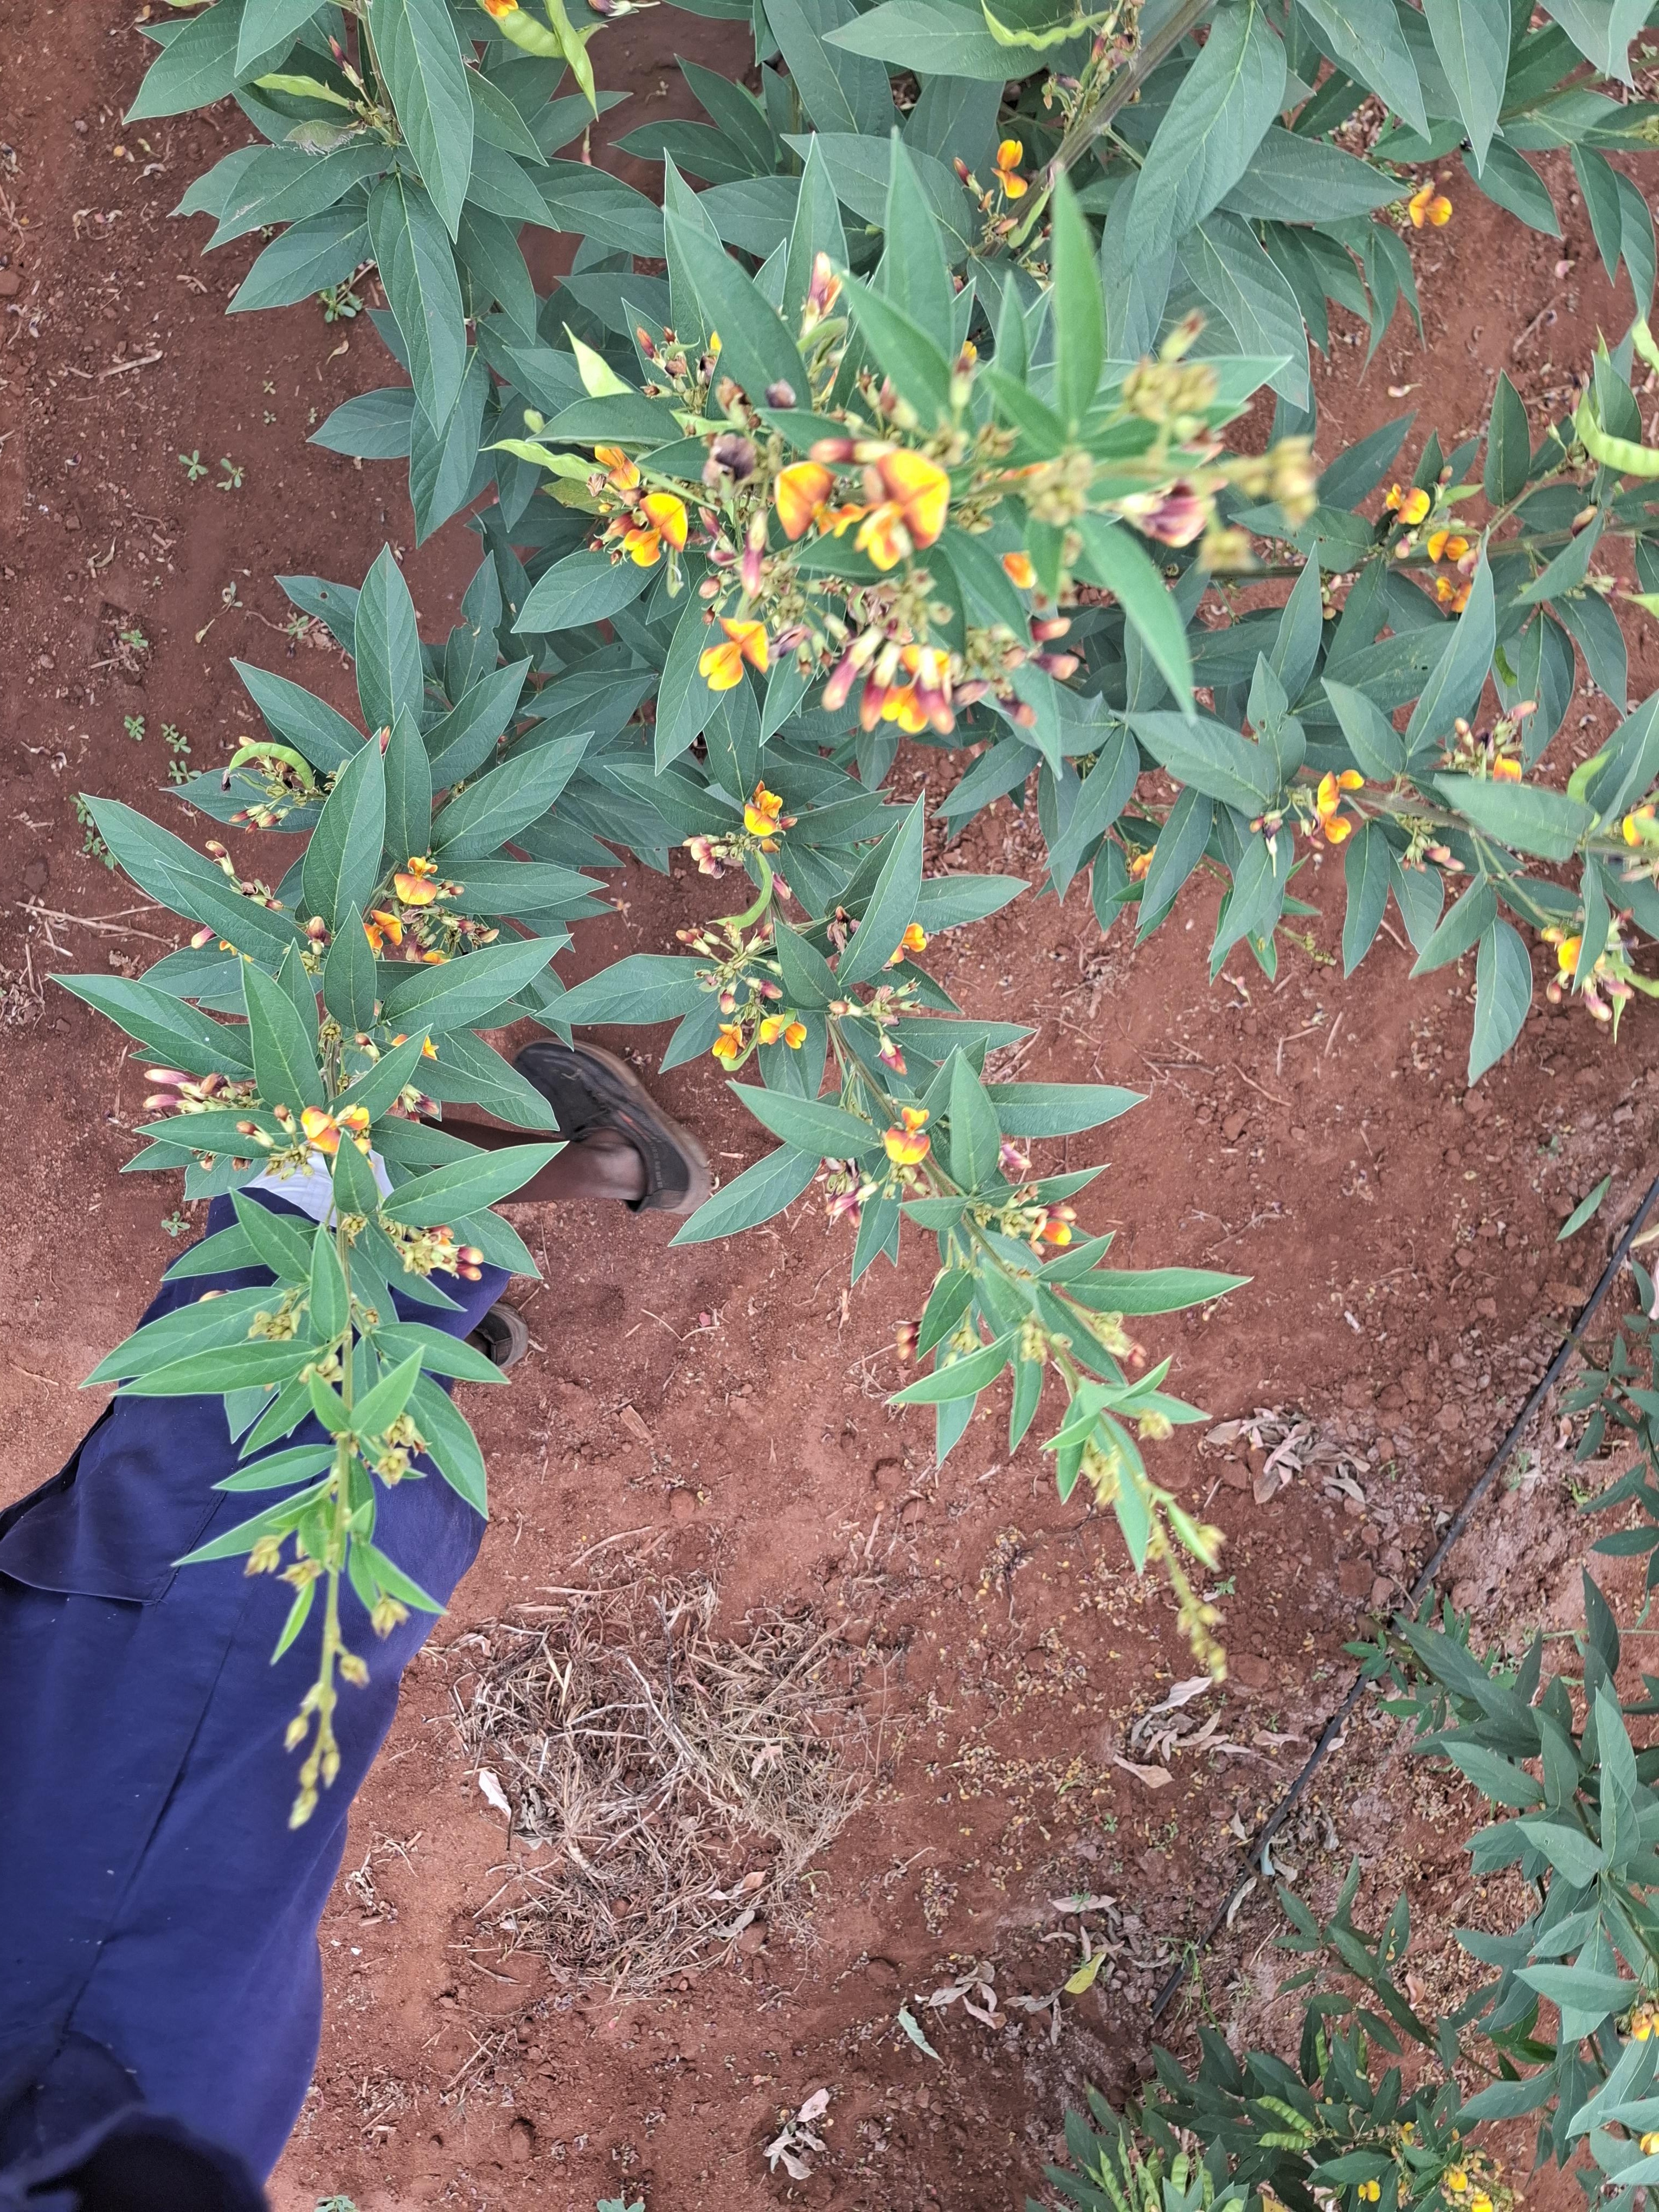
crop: pigeonpea
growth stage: development pod
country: Kenya
